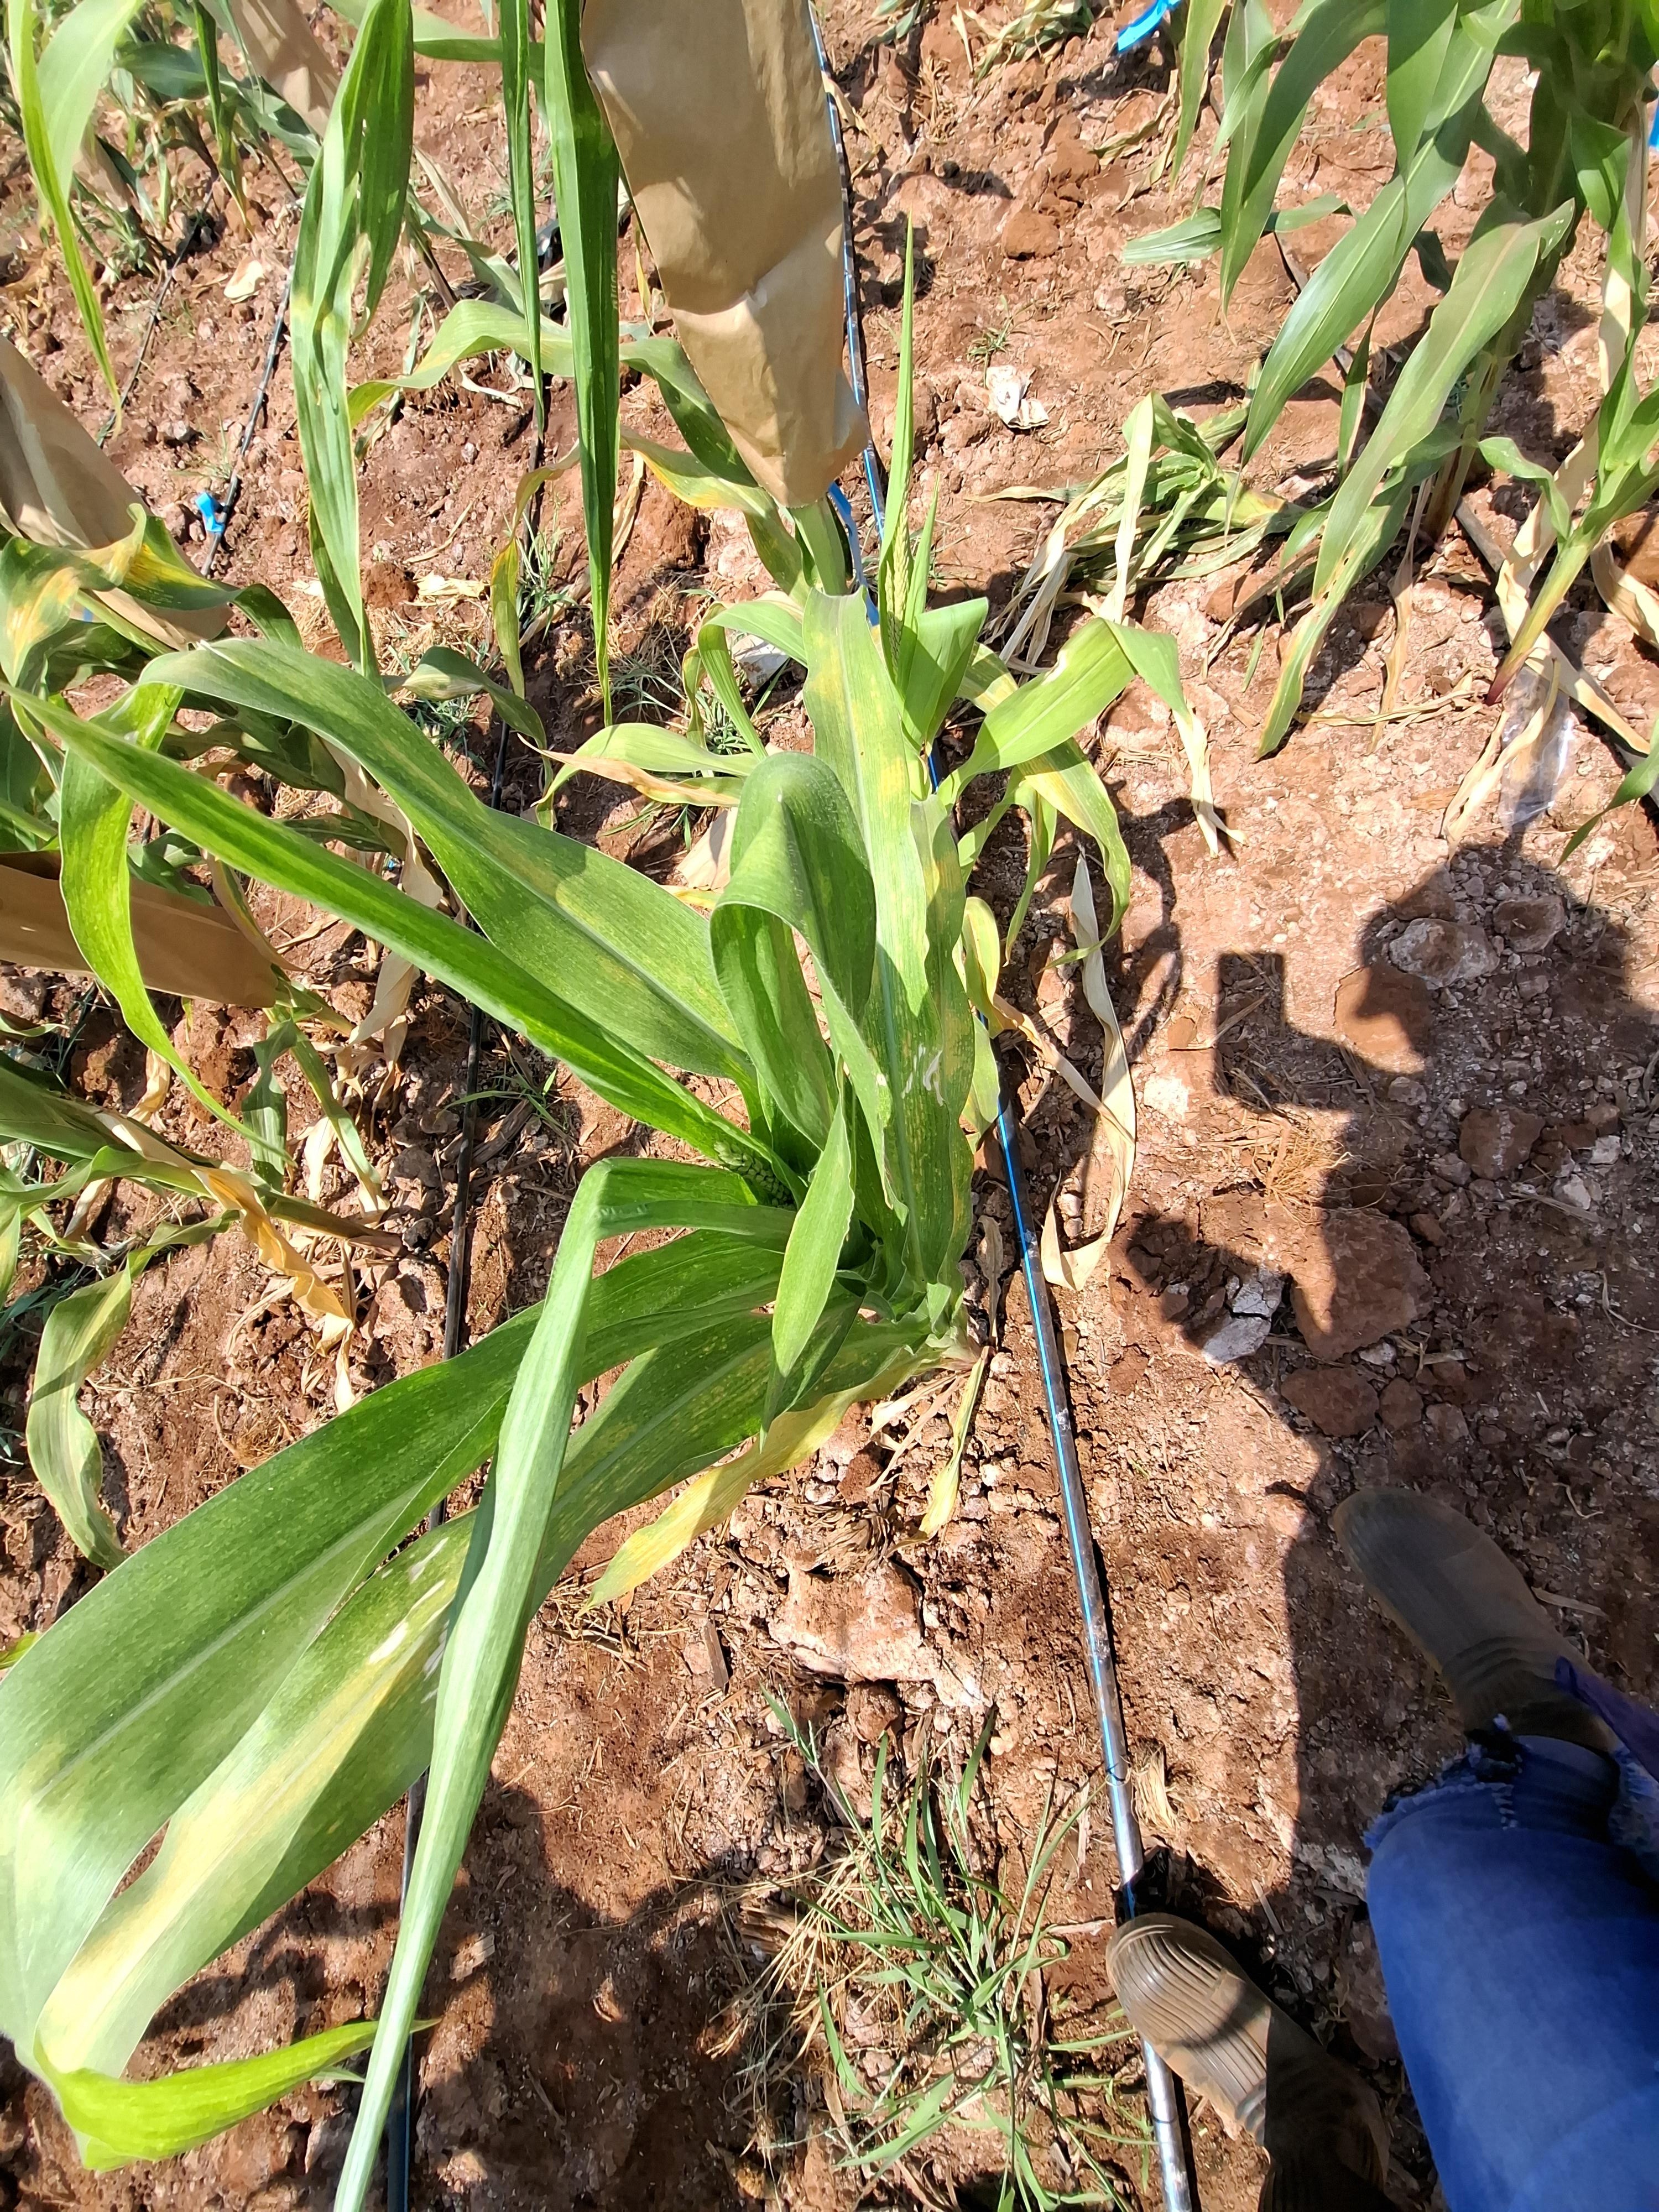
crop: maize
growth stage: vegetative
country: Kenya
